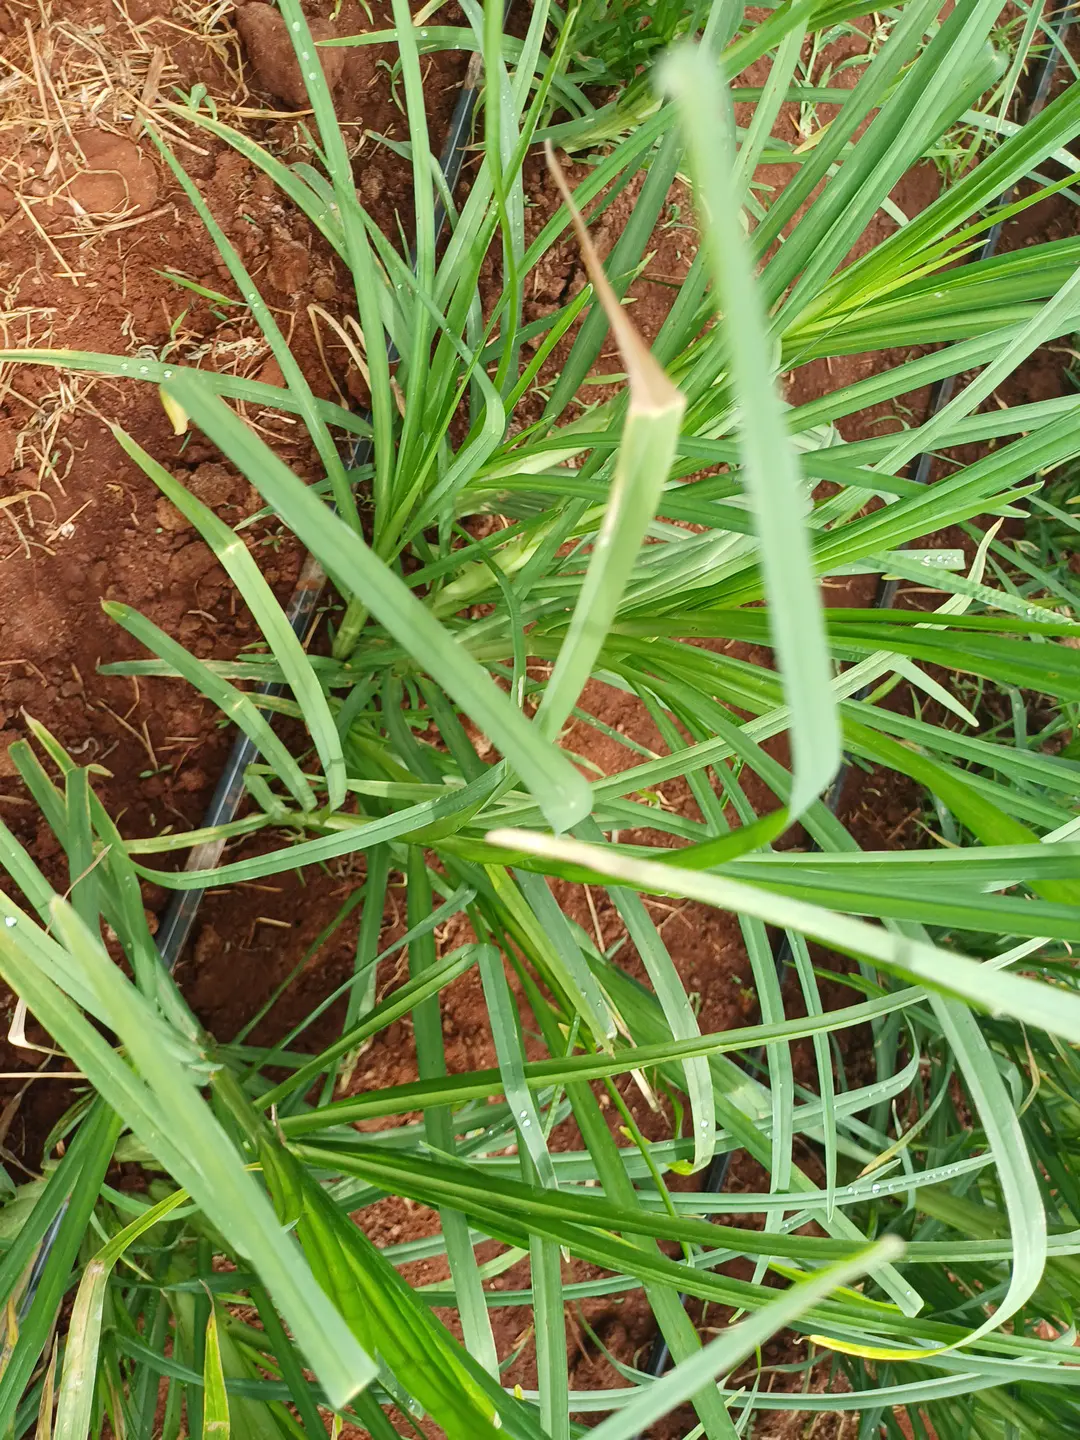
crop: finger millet
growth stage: vegetative
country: Kenya
